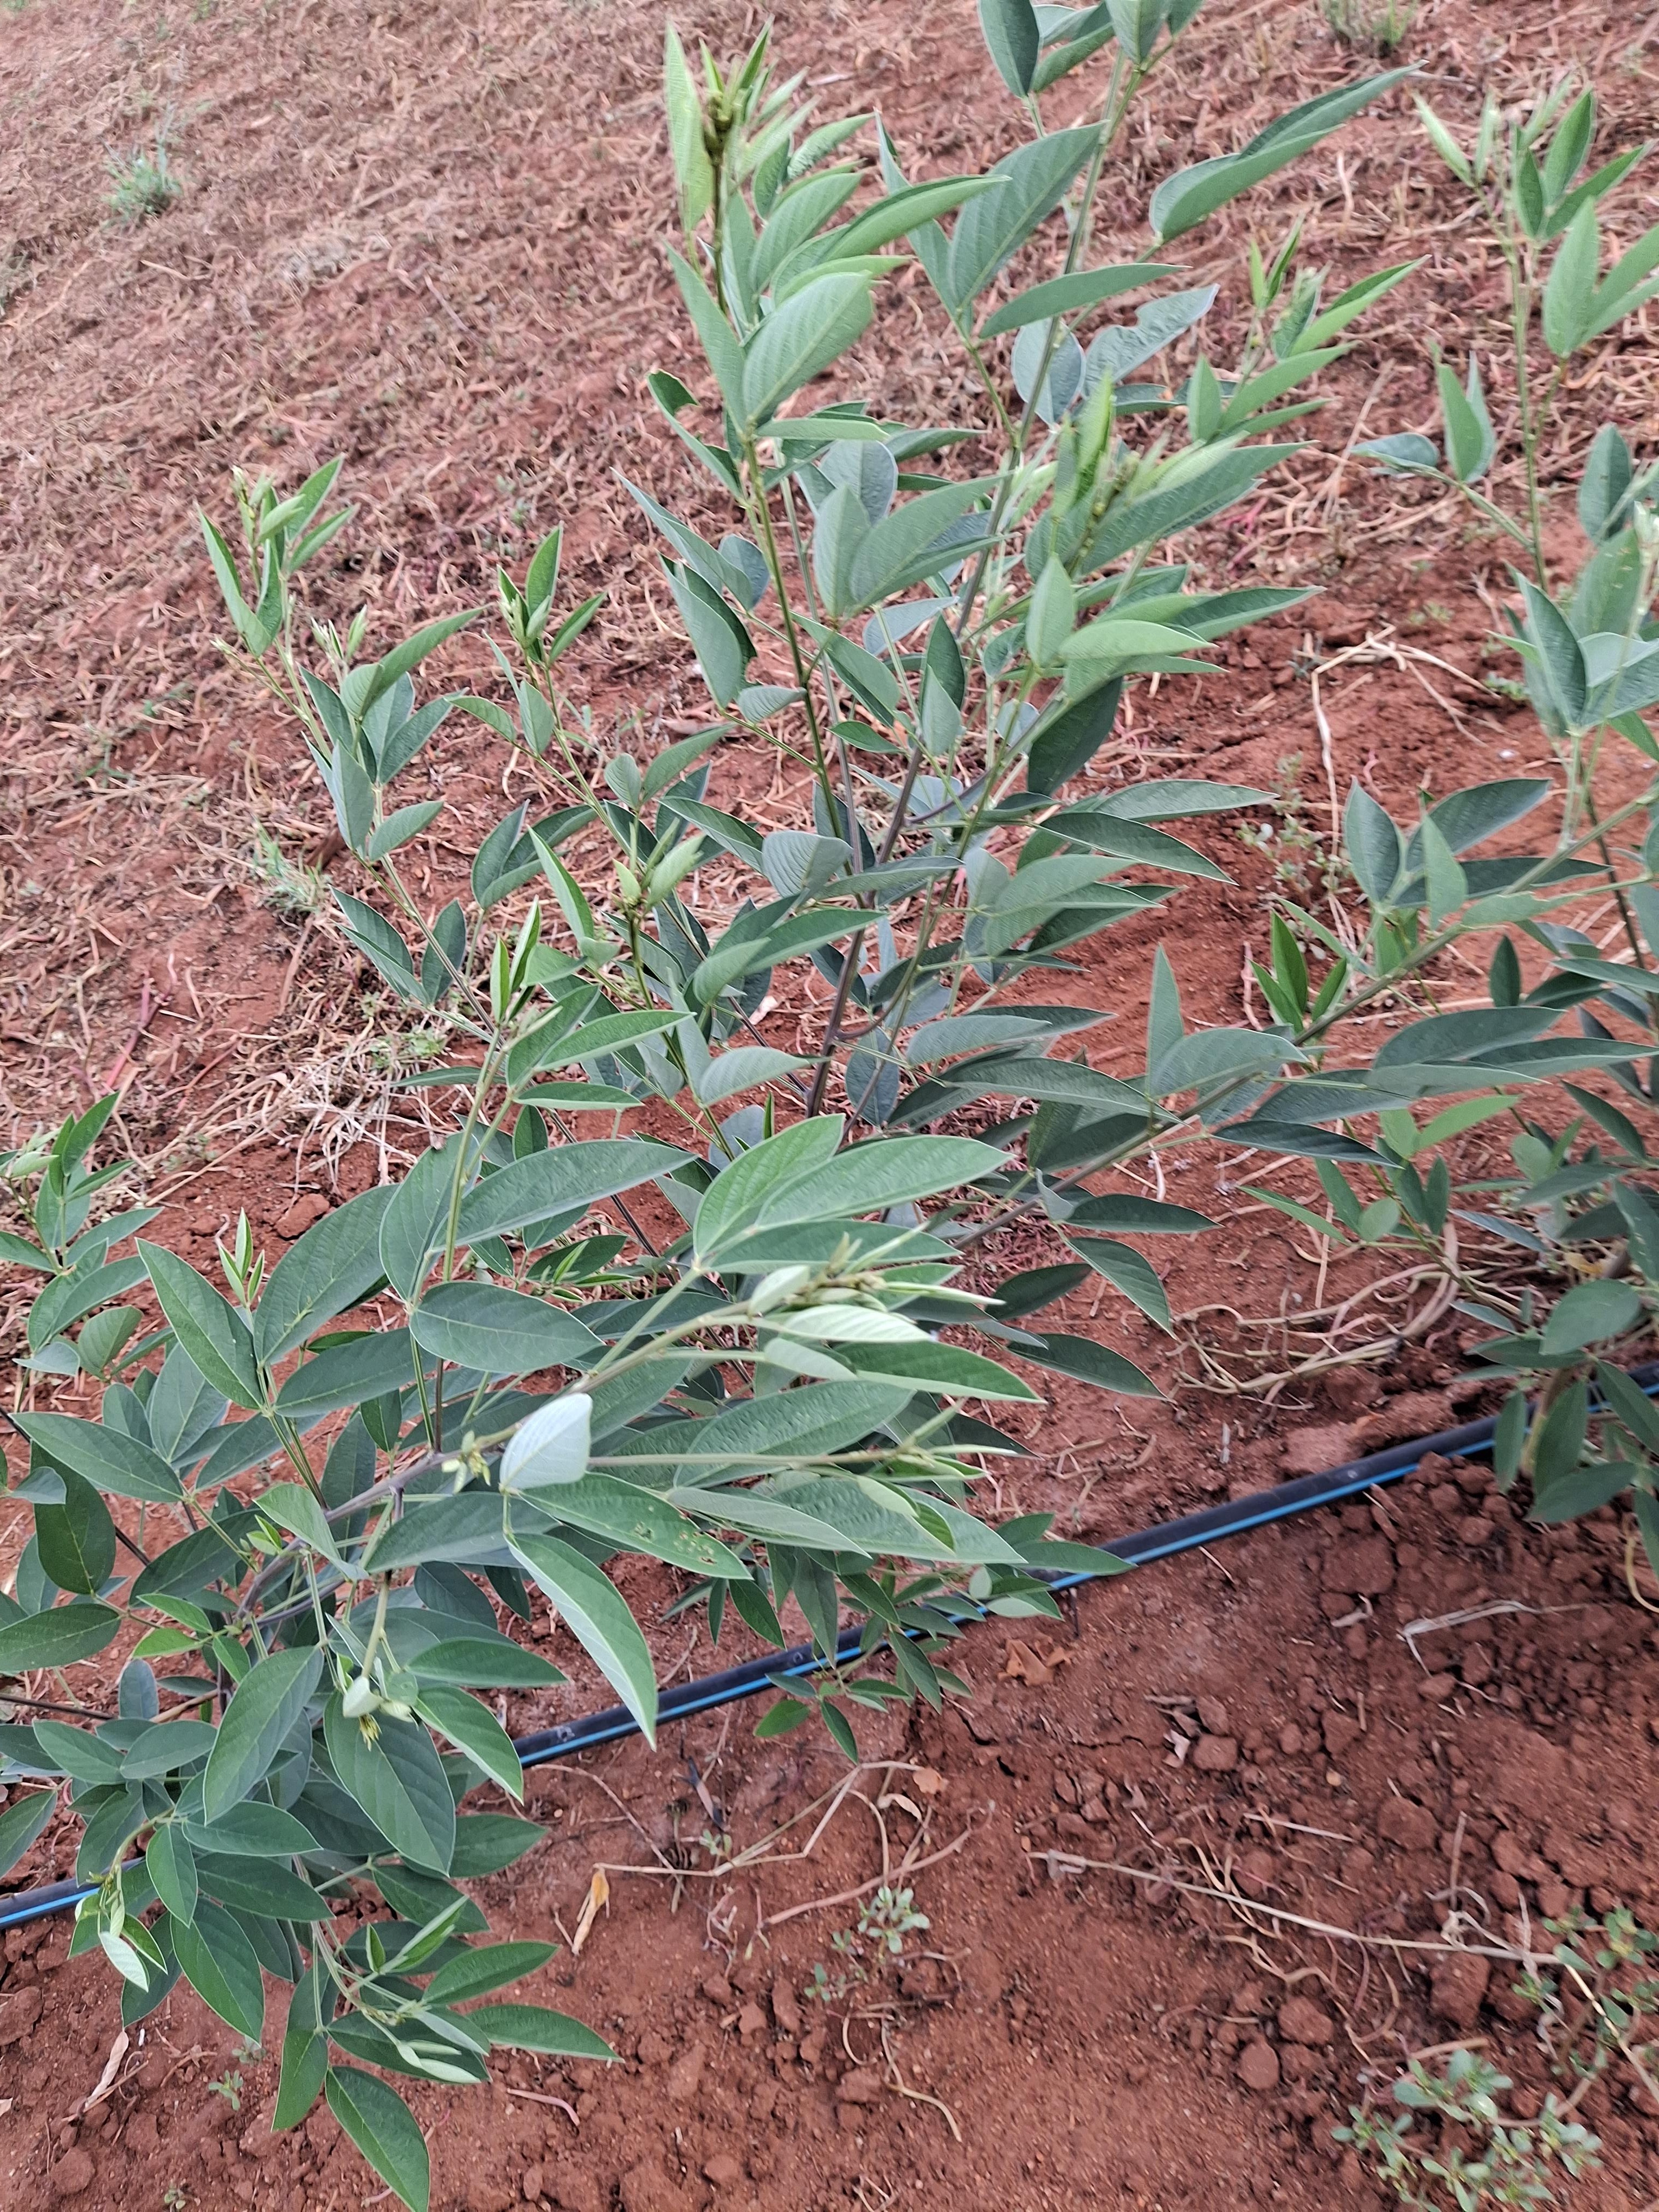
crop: pigeonpea
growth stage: flowering
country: Kenya
